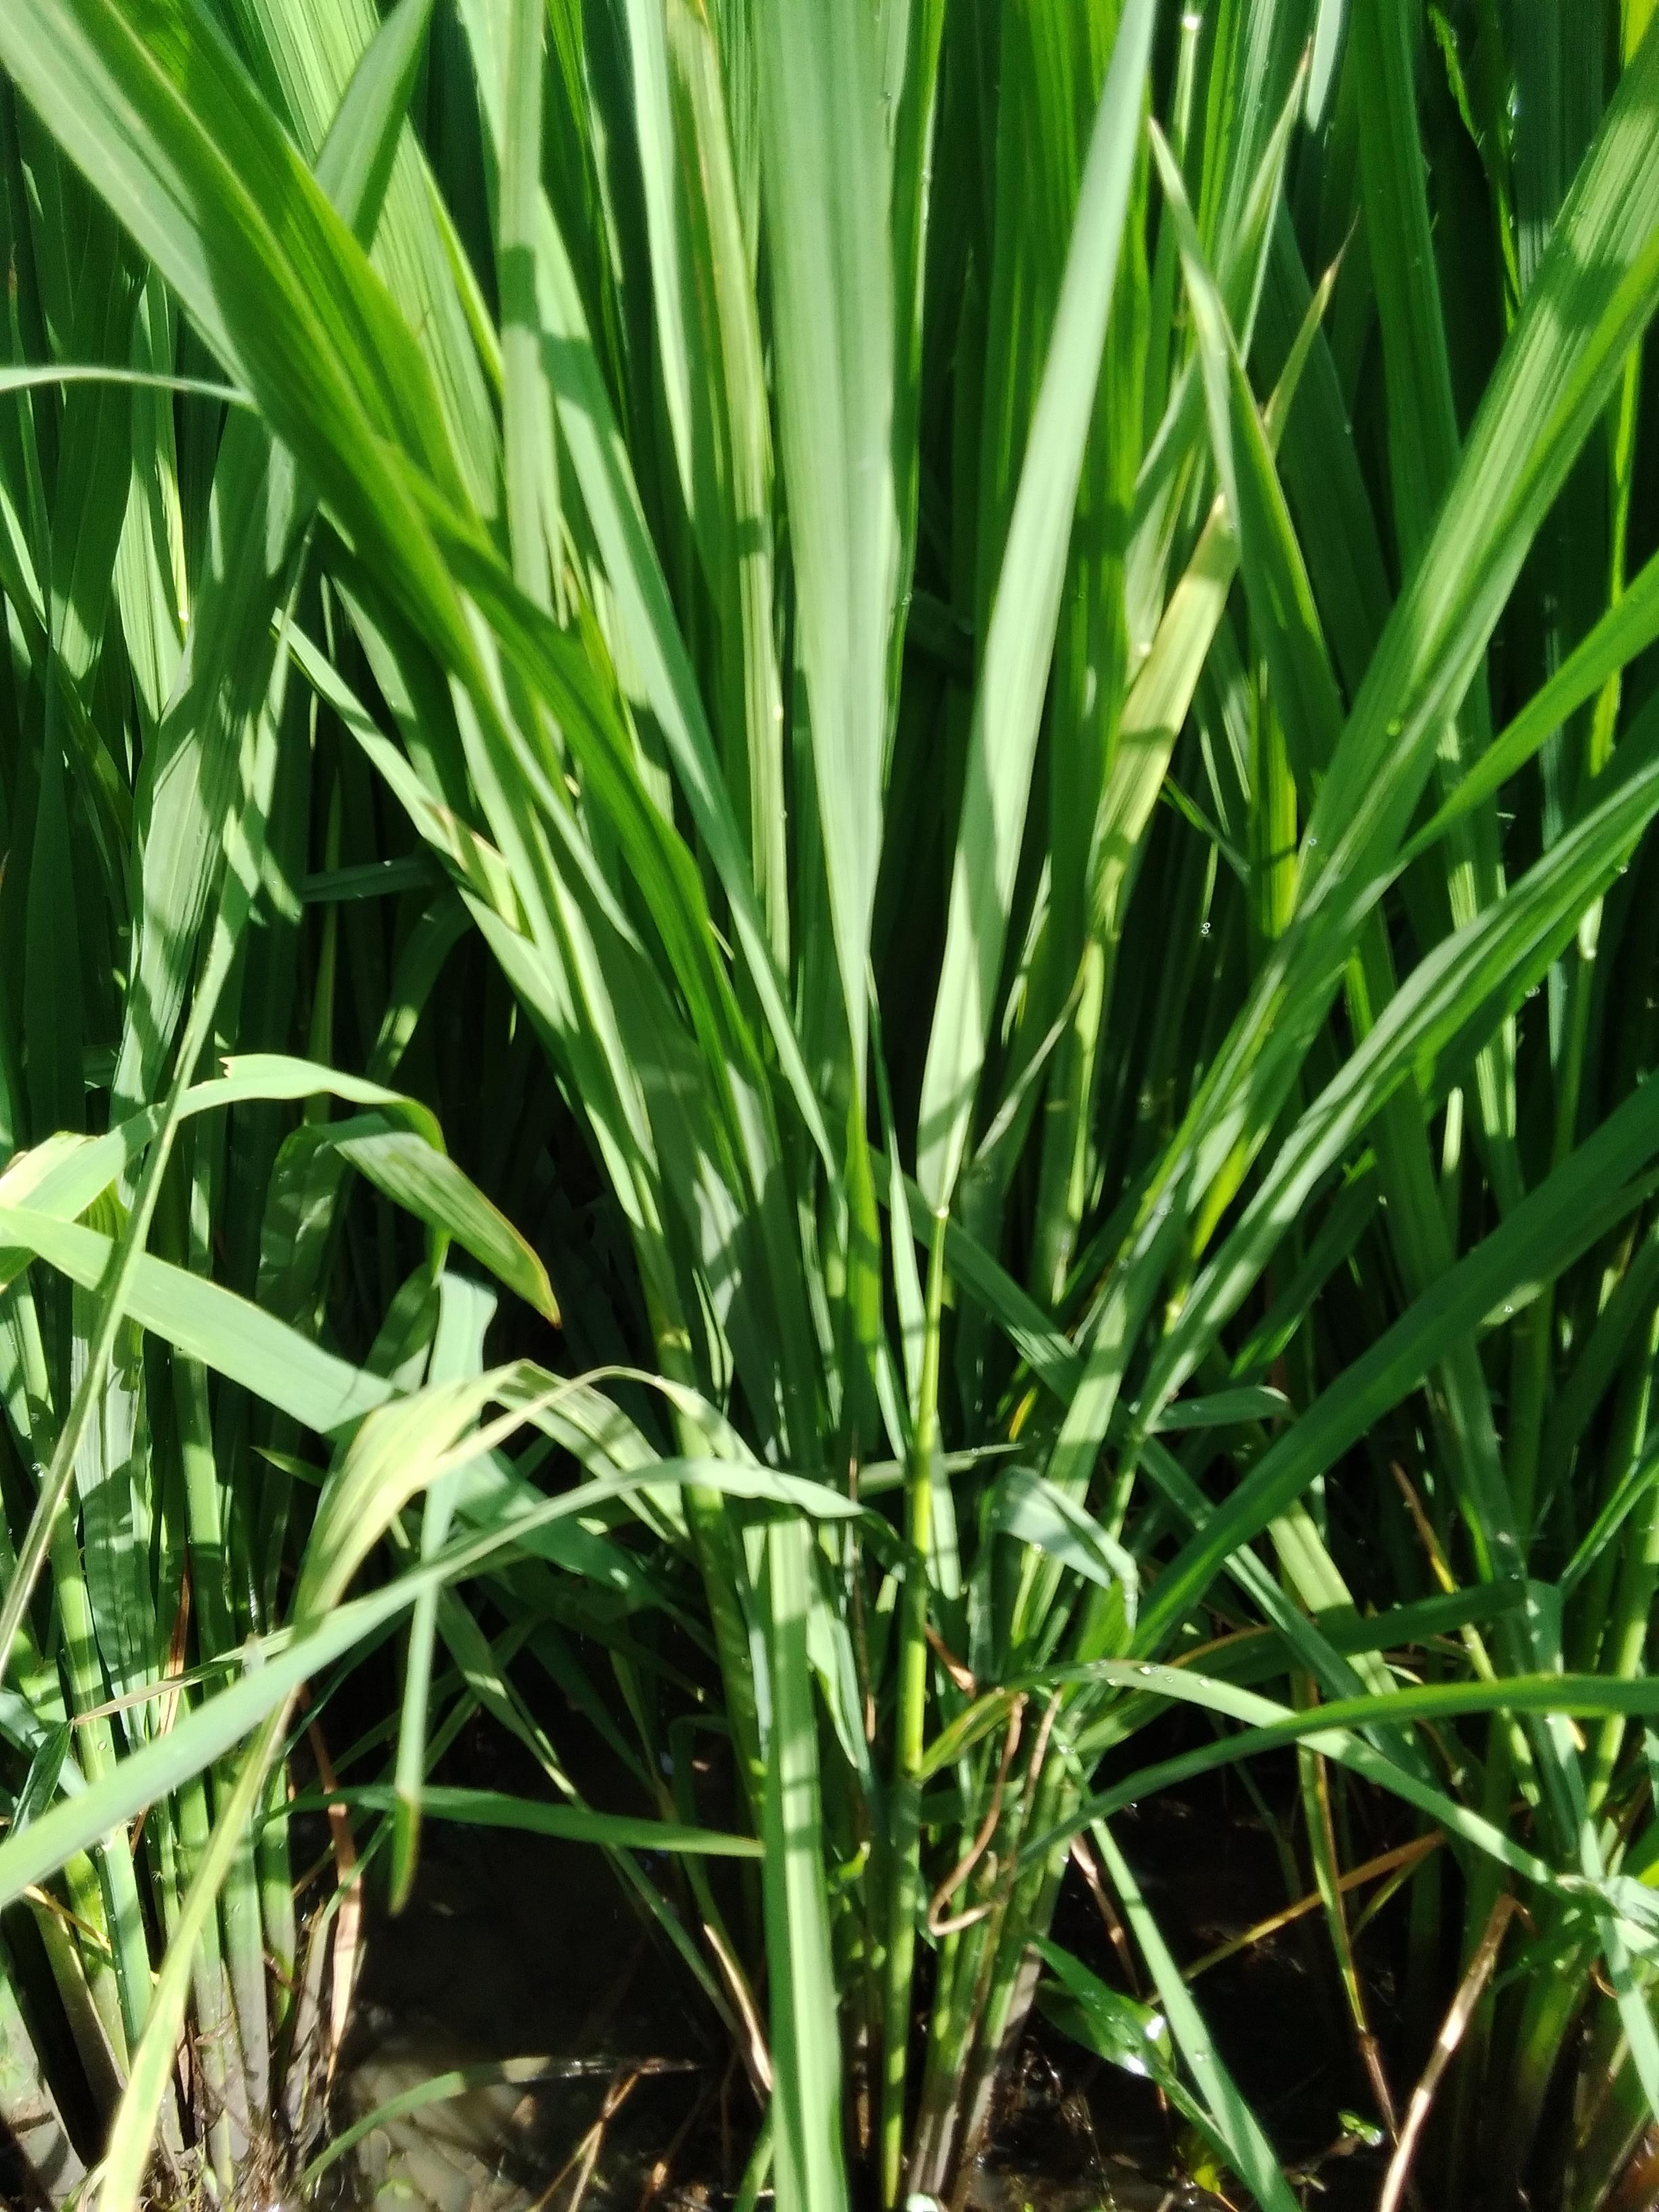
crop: rice
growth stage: booting
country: Nigeria
